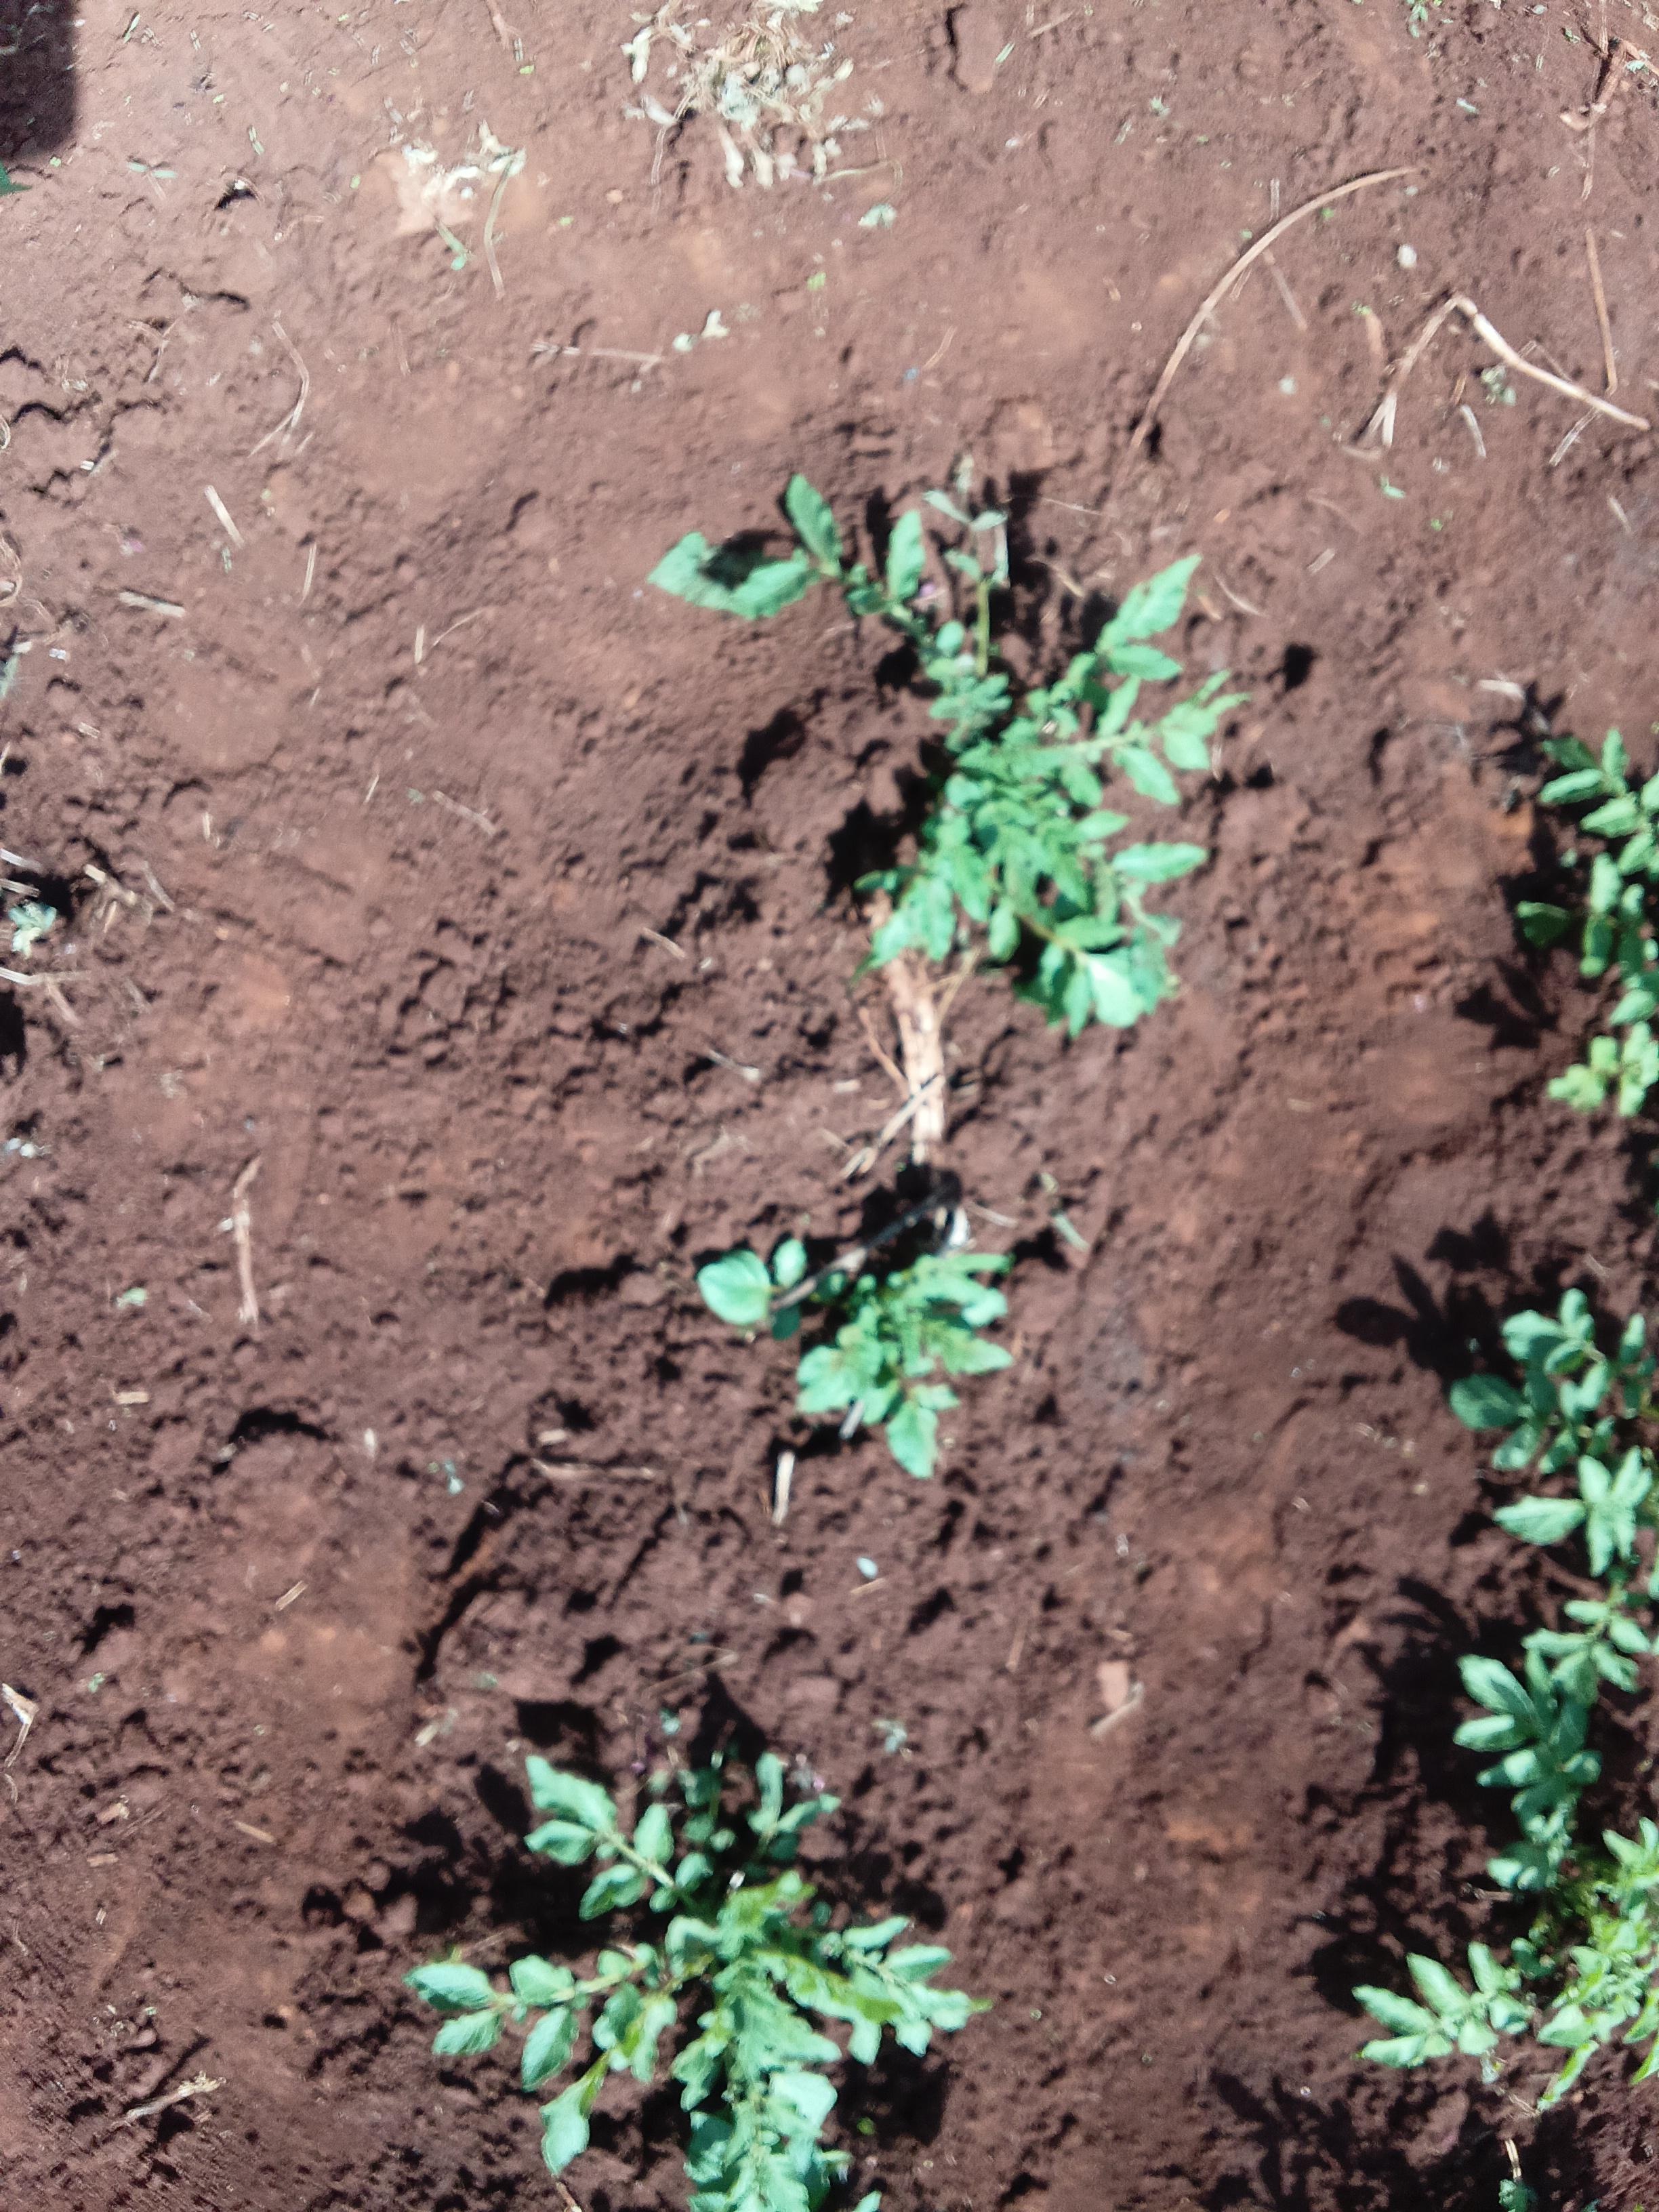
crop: potato
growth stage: vegetative
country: Kenya
